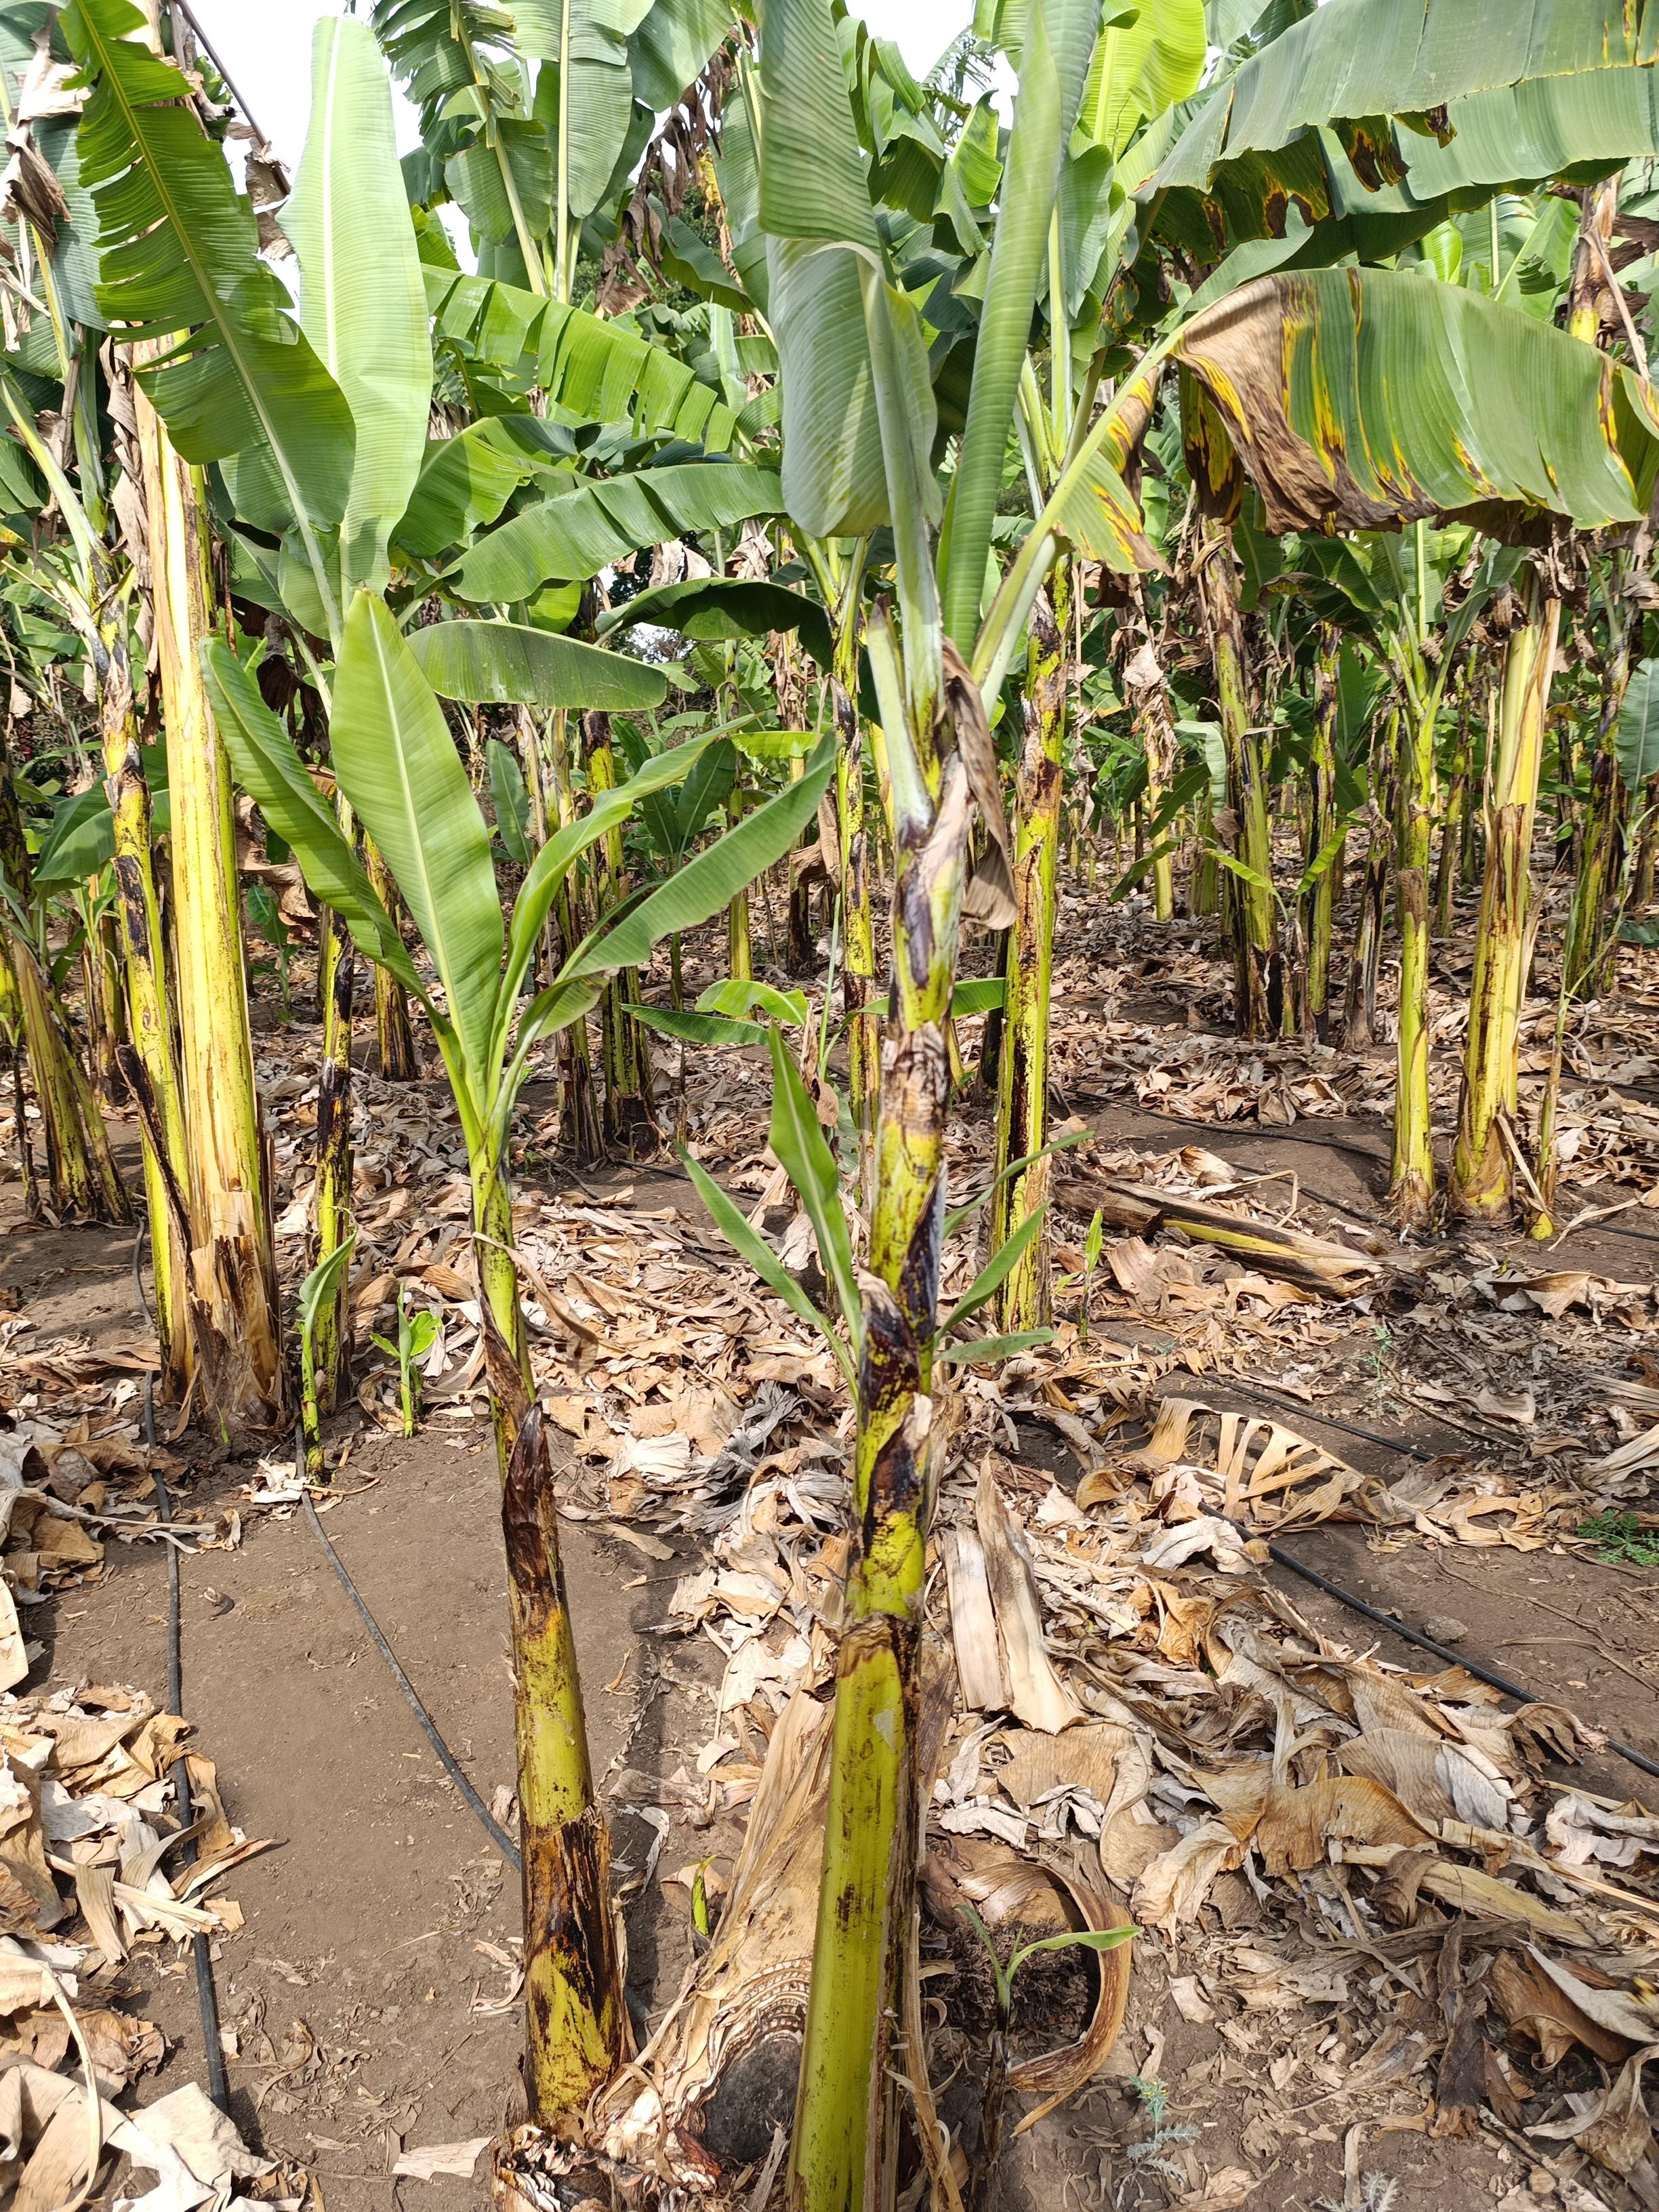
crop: banana
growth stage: vegetative
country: Tanzania
